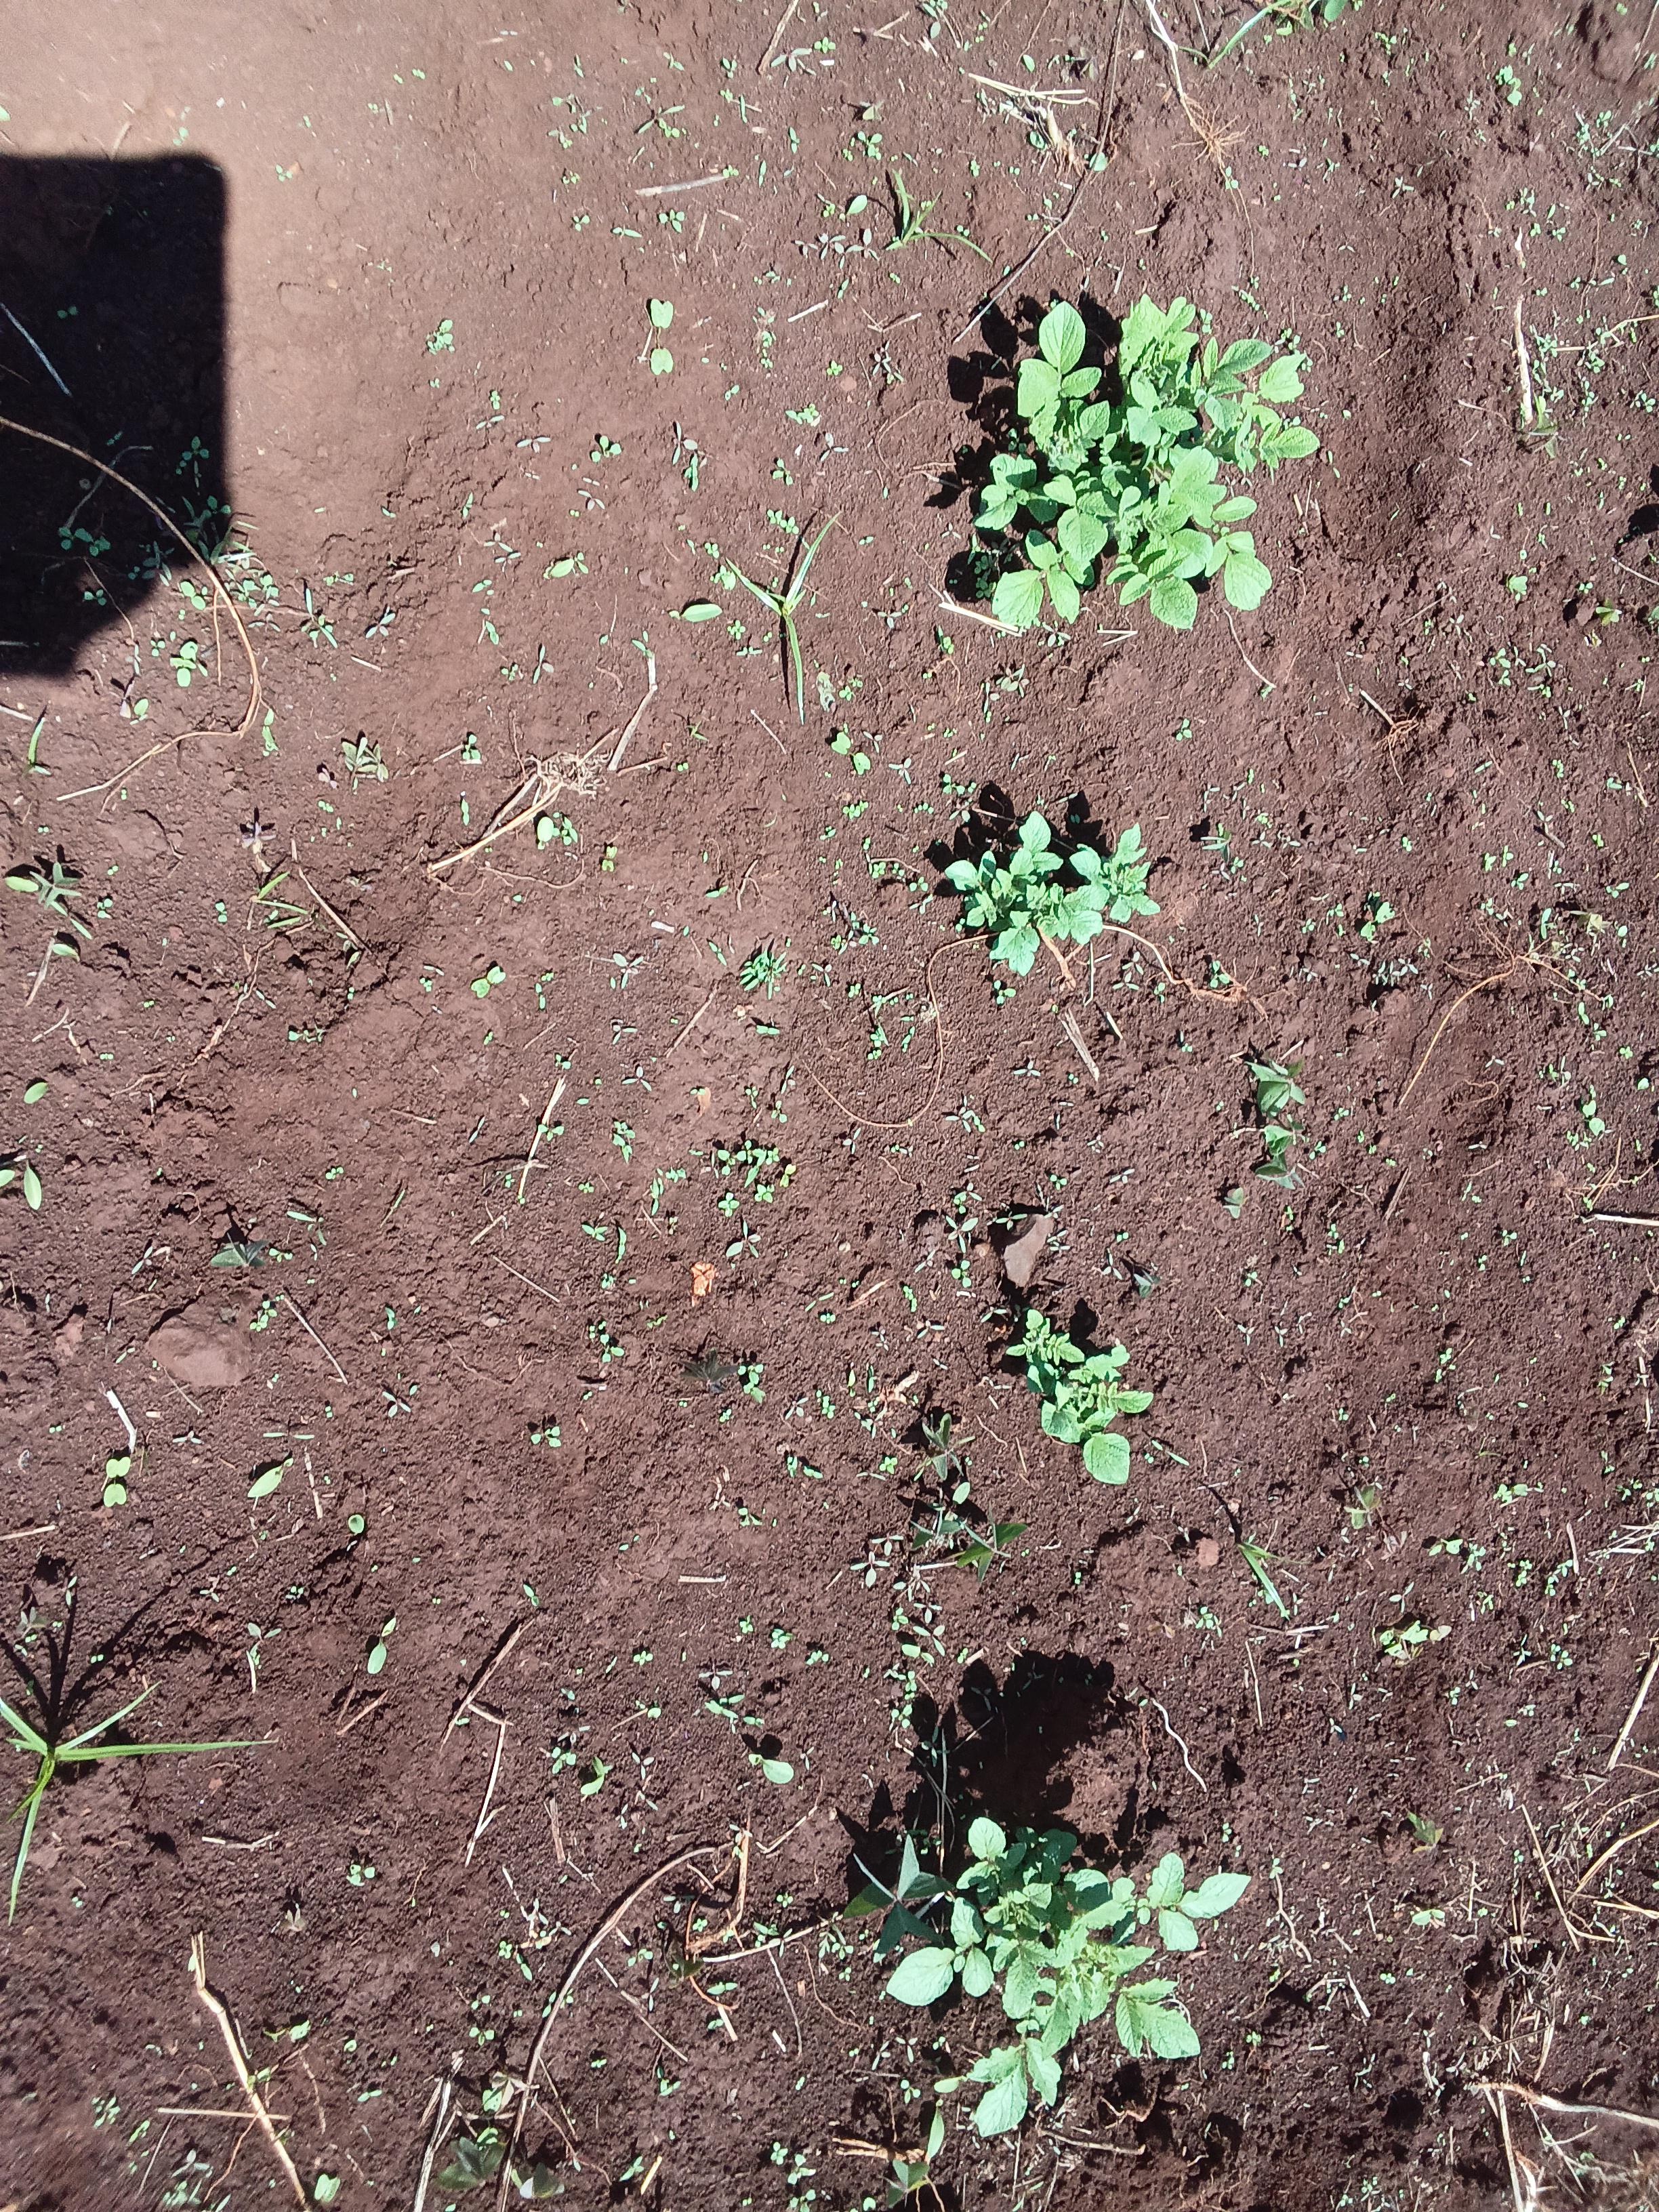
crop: potato
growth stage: sprouting emergence
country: Kenya
